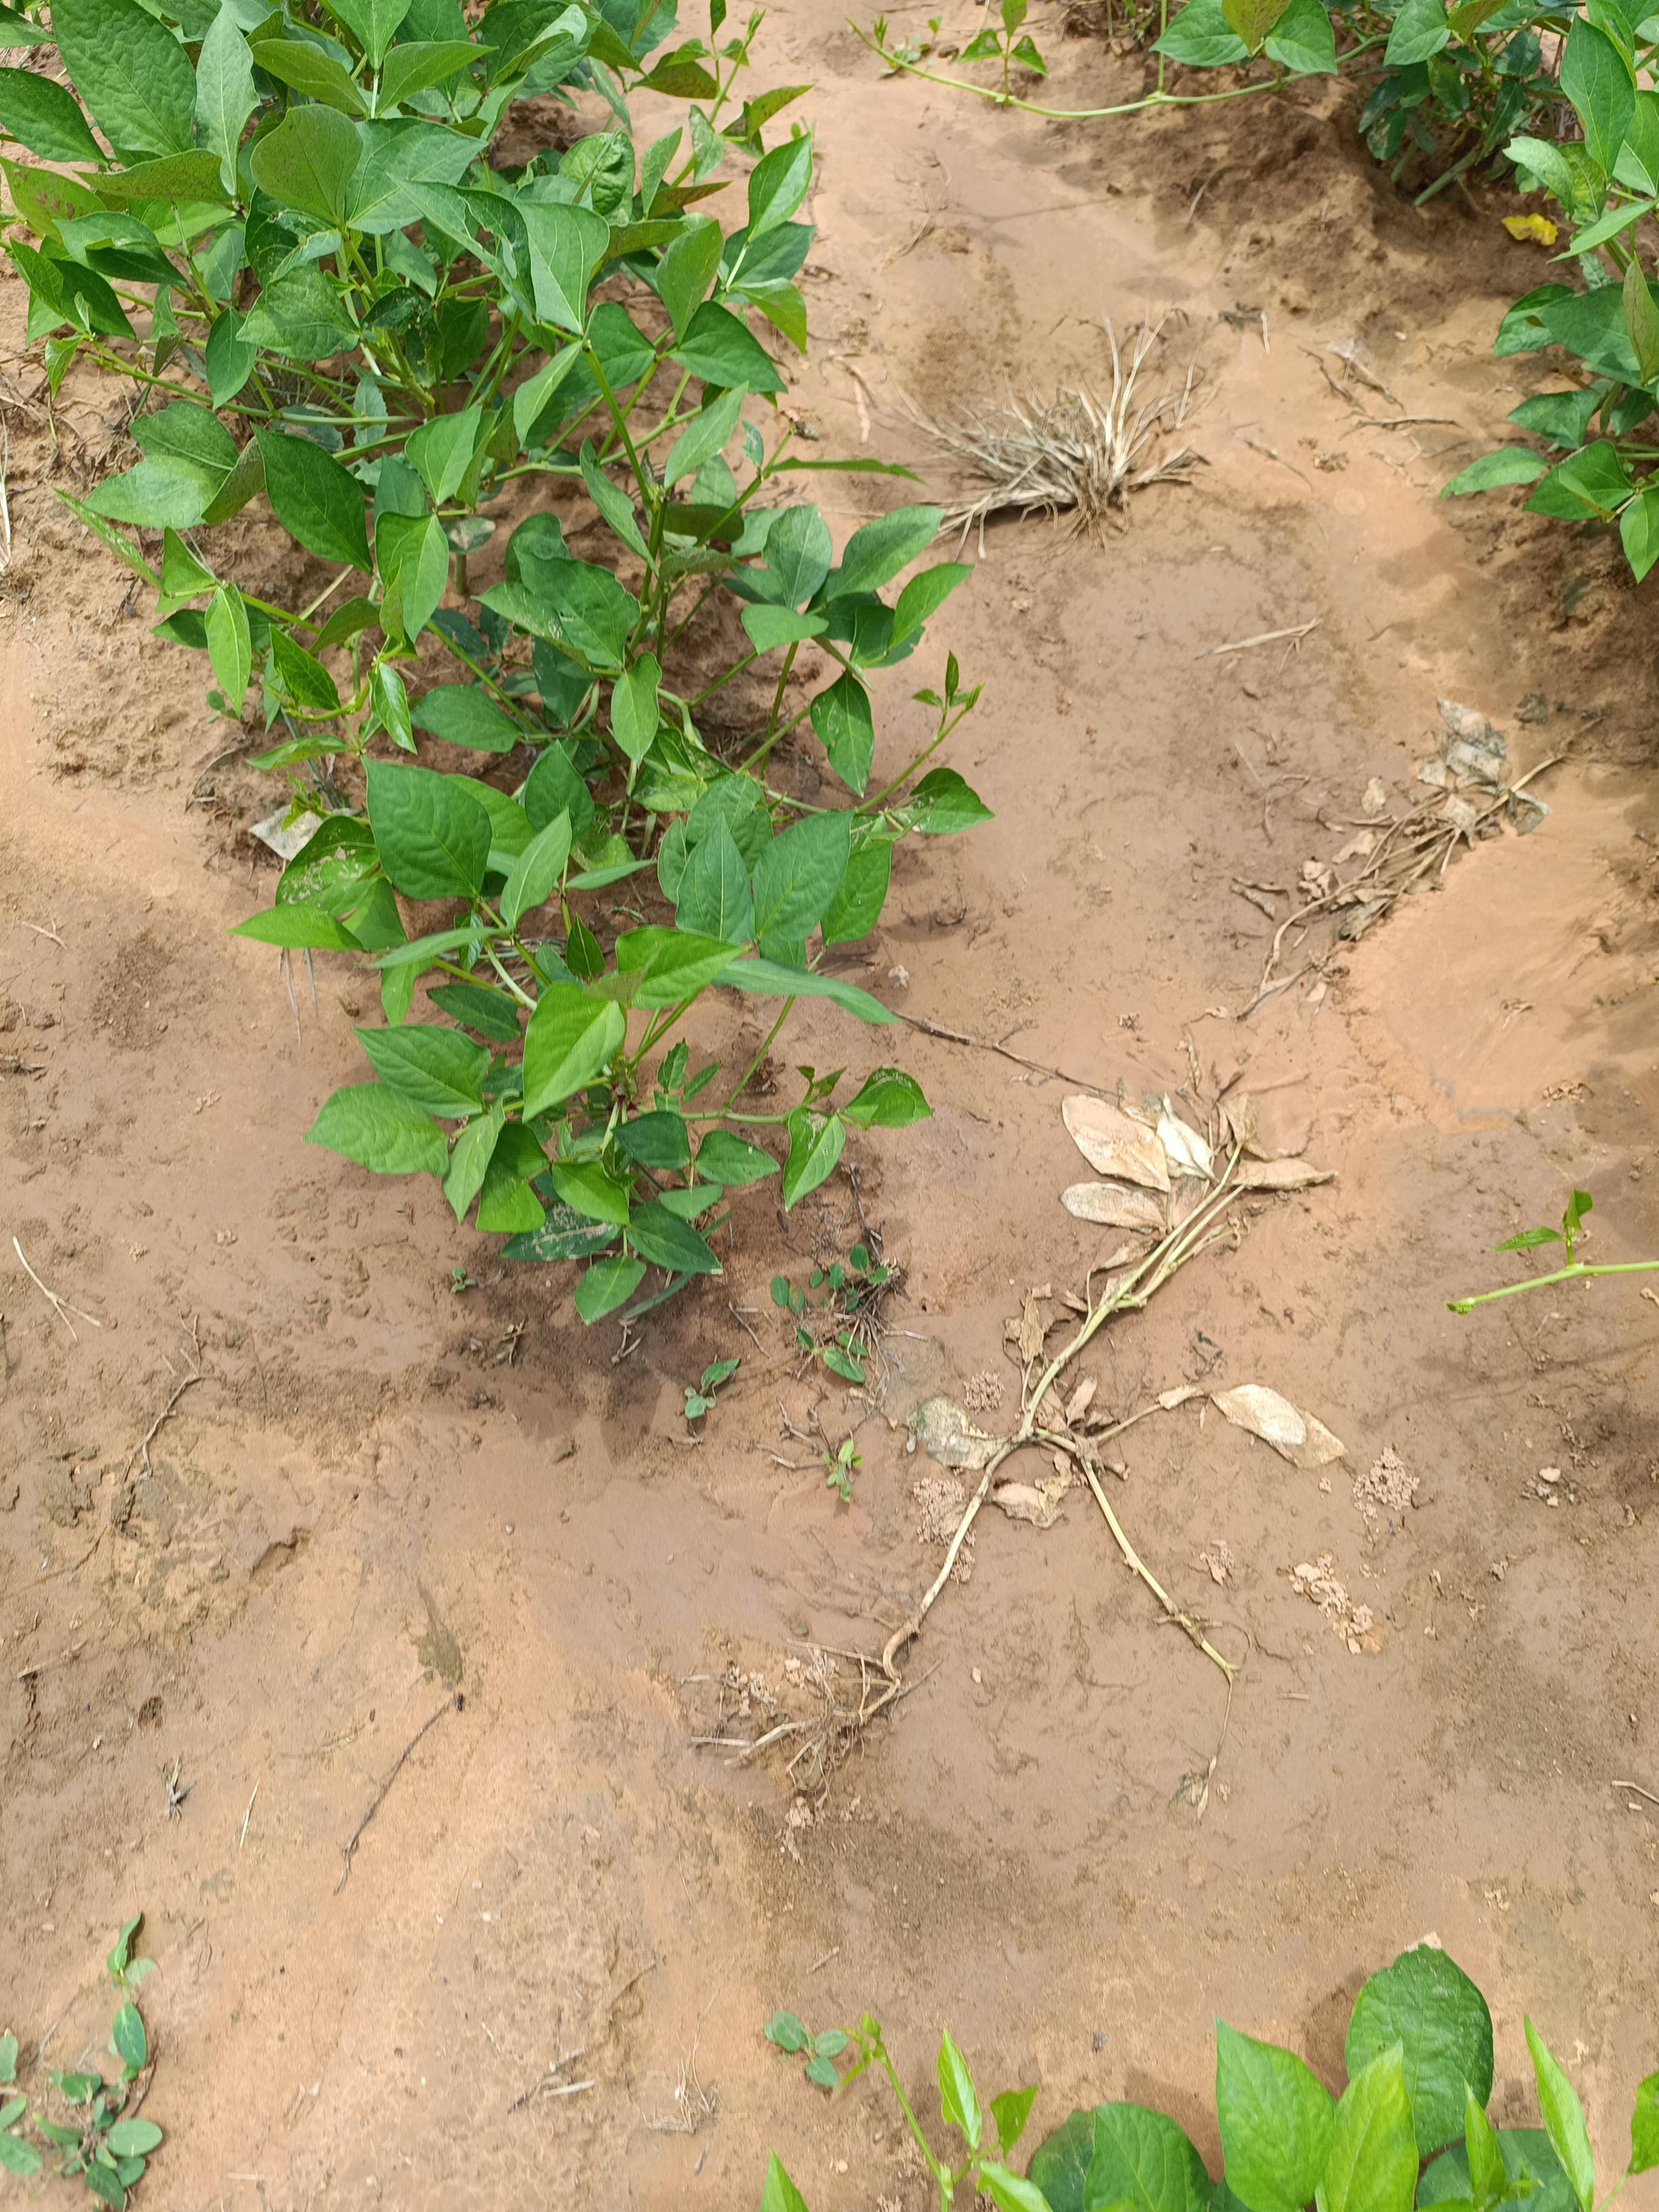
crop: cowpea
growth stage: emergence
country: Nigeria
